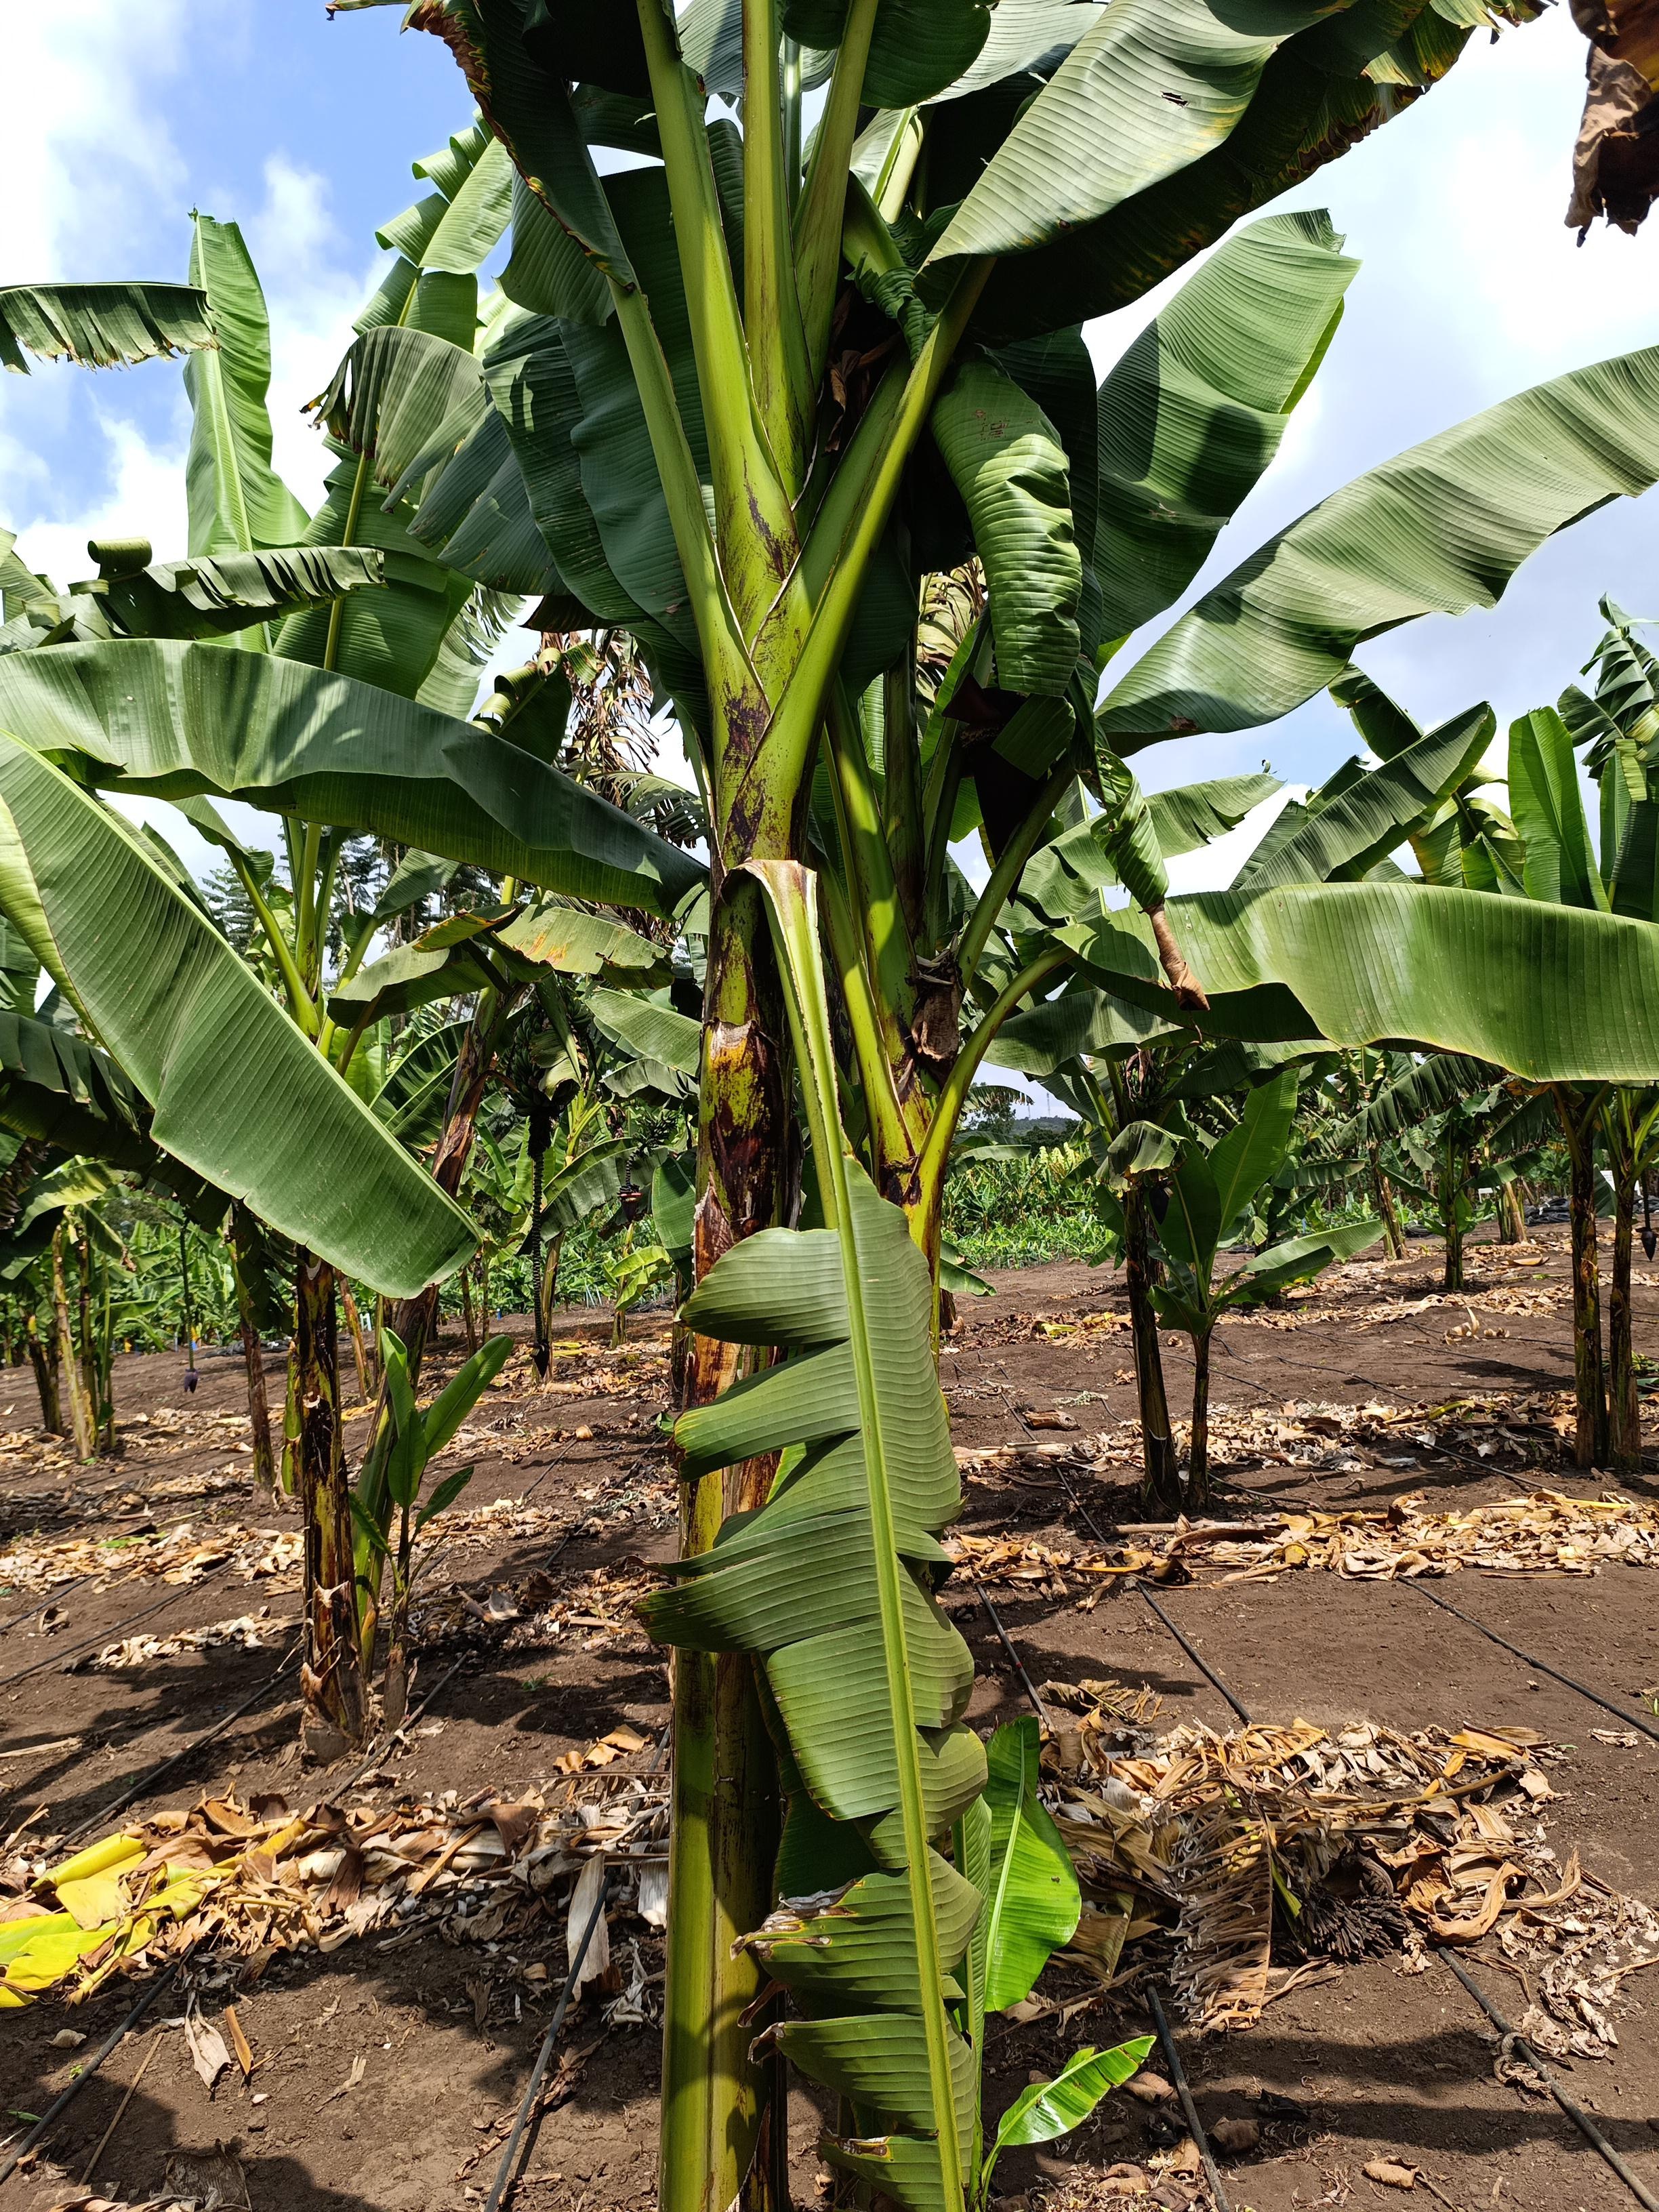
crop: banana
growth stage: development fruit
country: Tanzania
